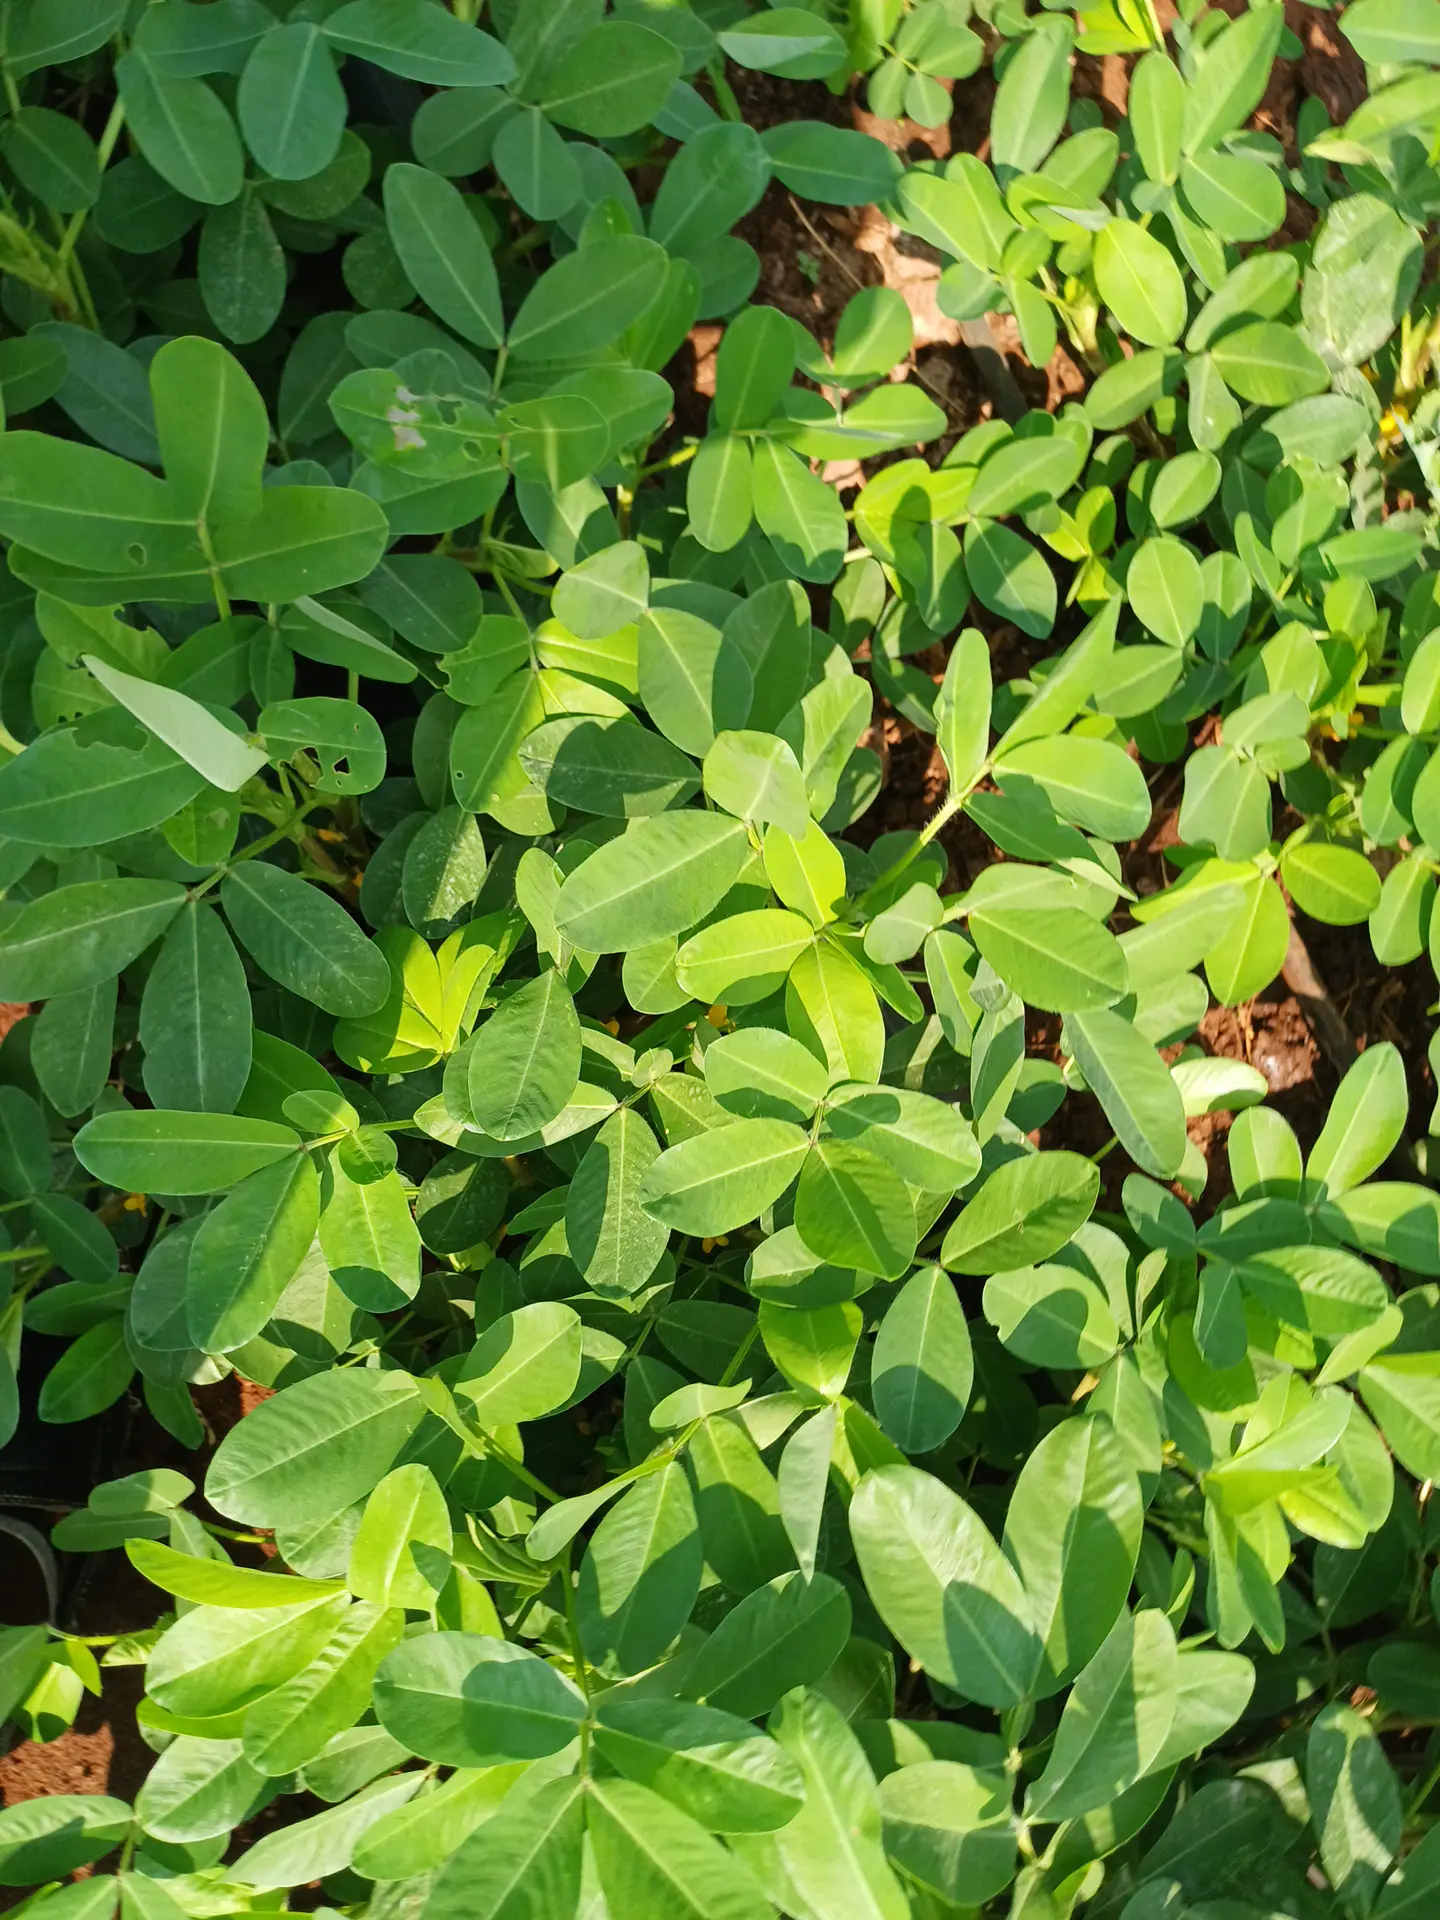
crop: groundnut
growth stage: flowering
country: Kenya
